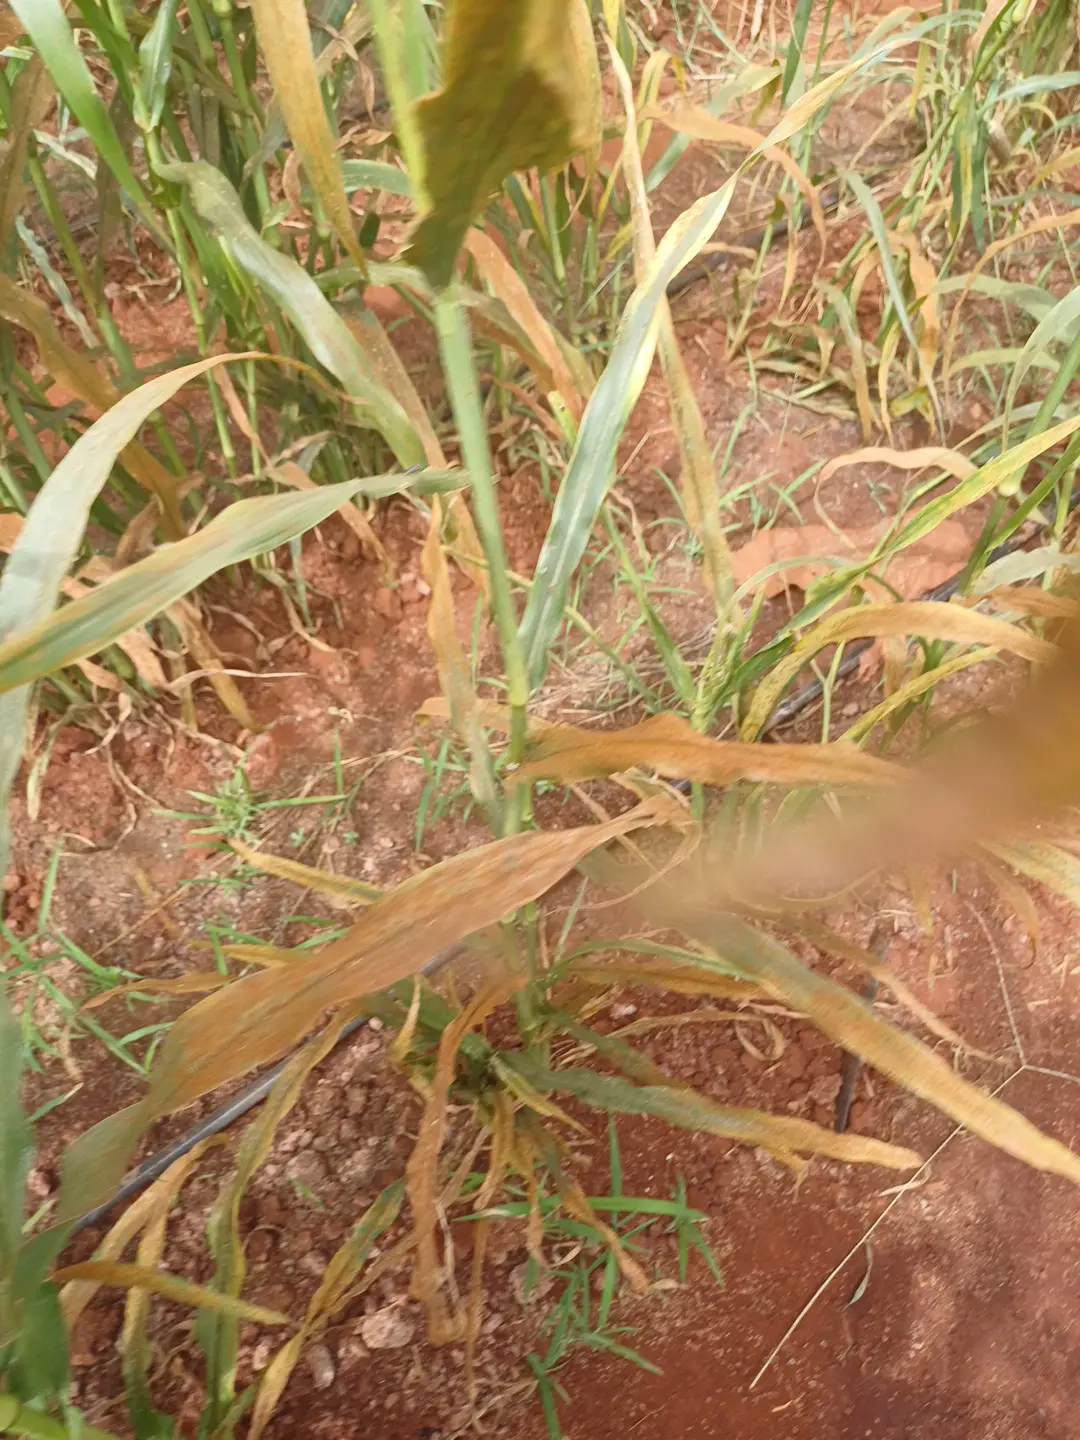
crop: pearl millet
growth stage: filling grain
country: Kenya
